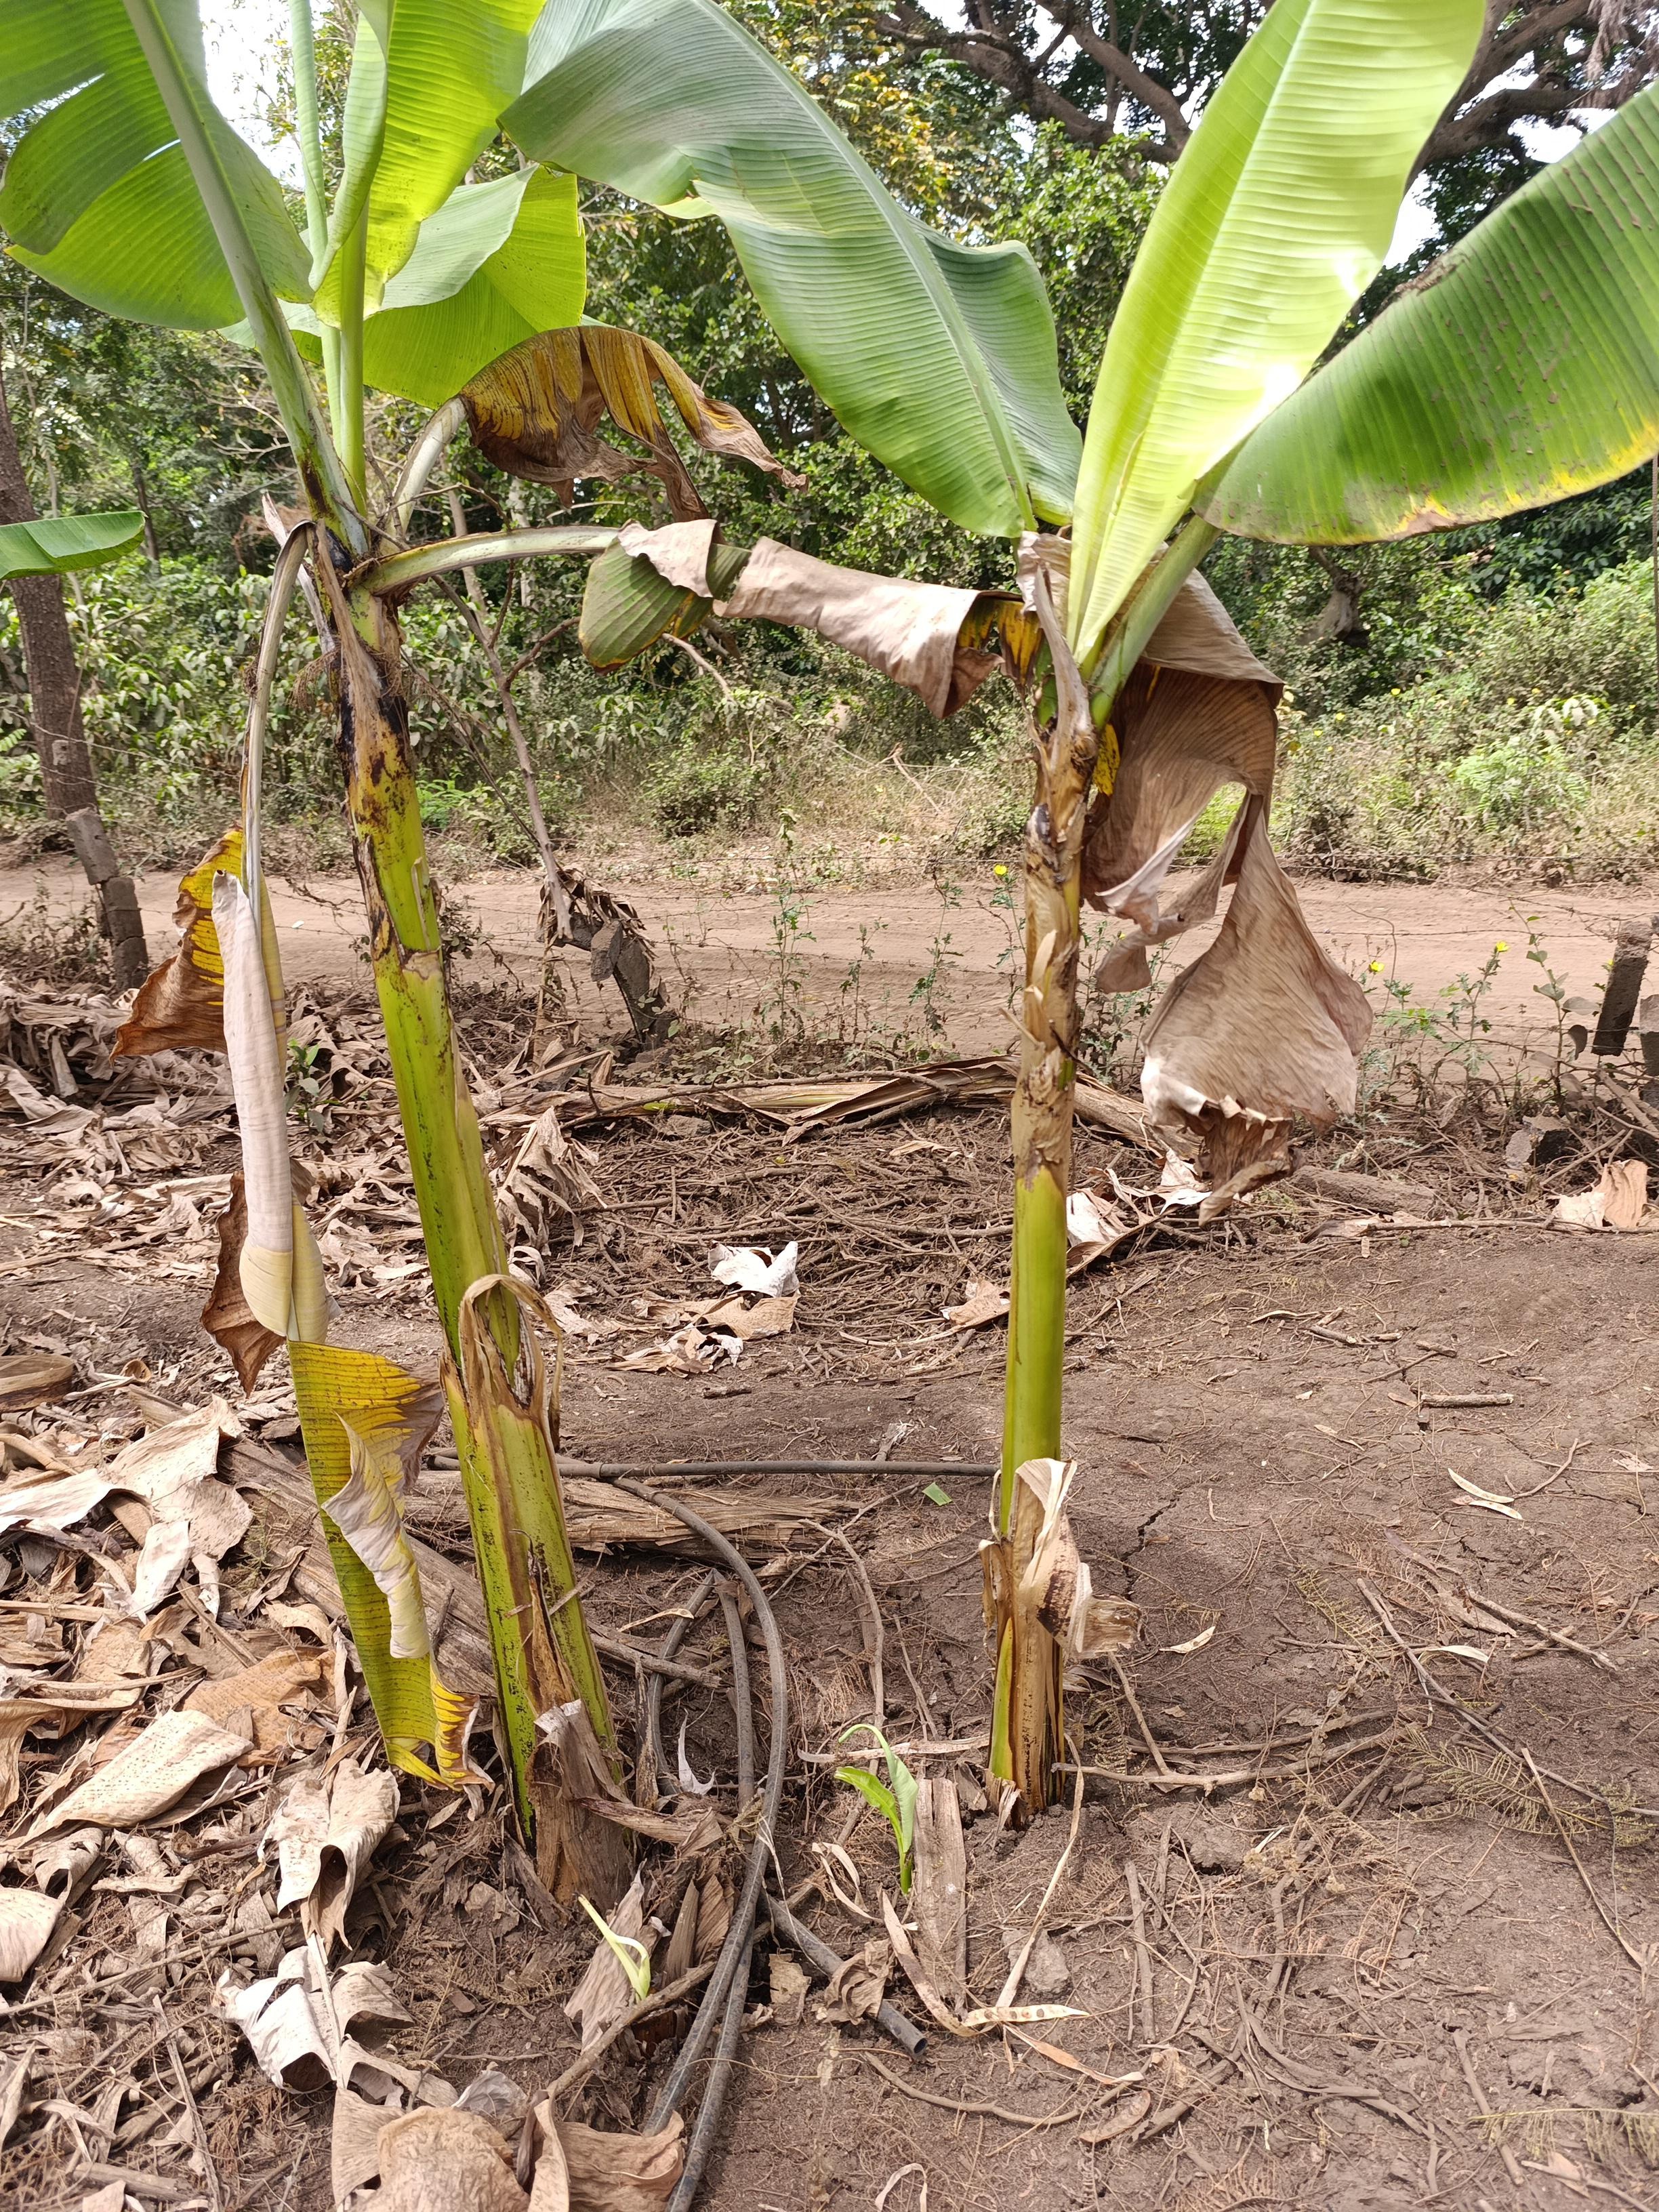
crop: banana
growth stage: vegetative
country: Tanzania
